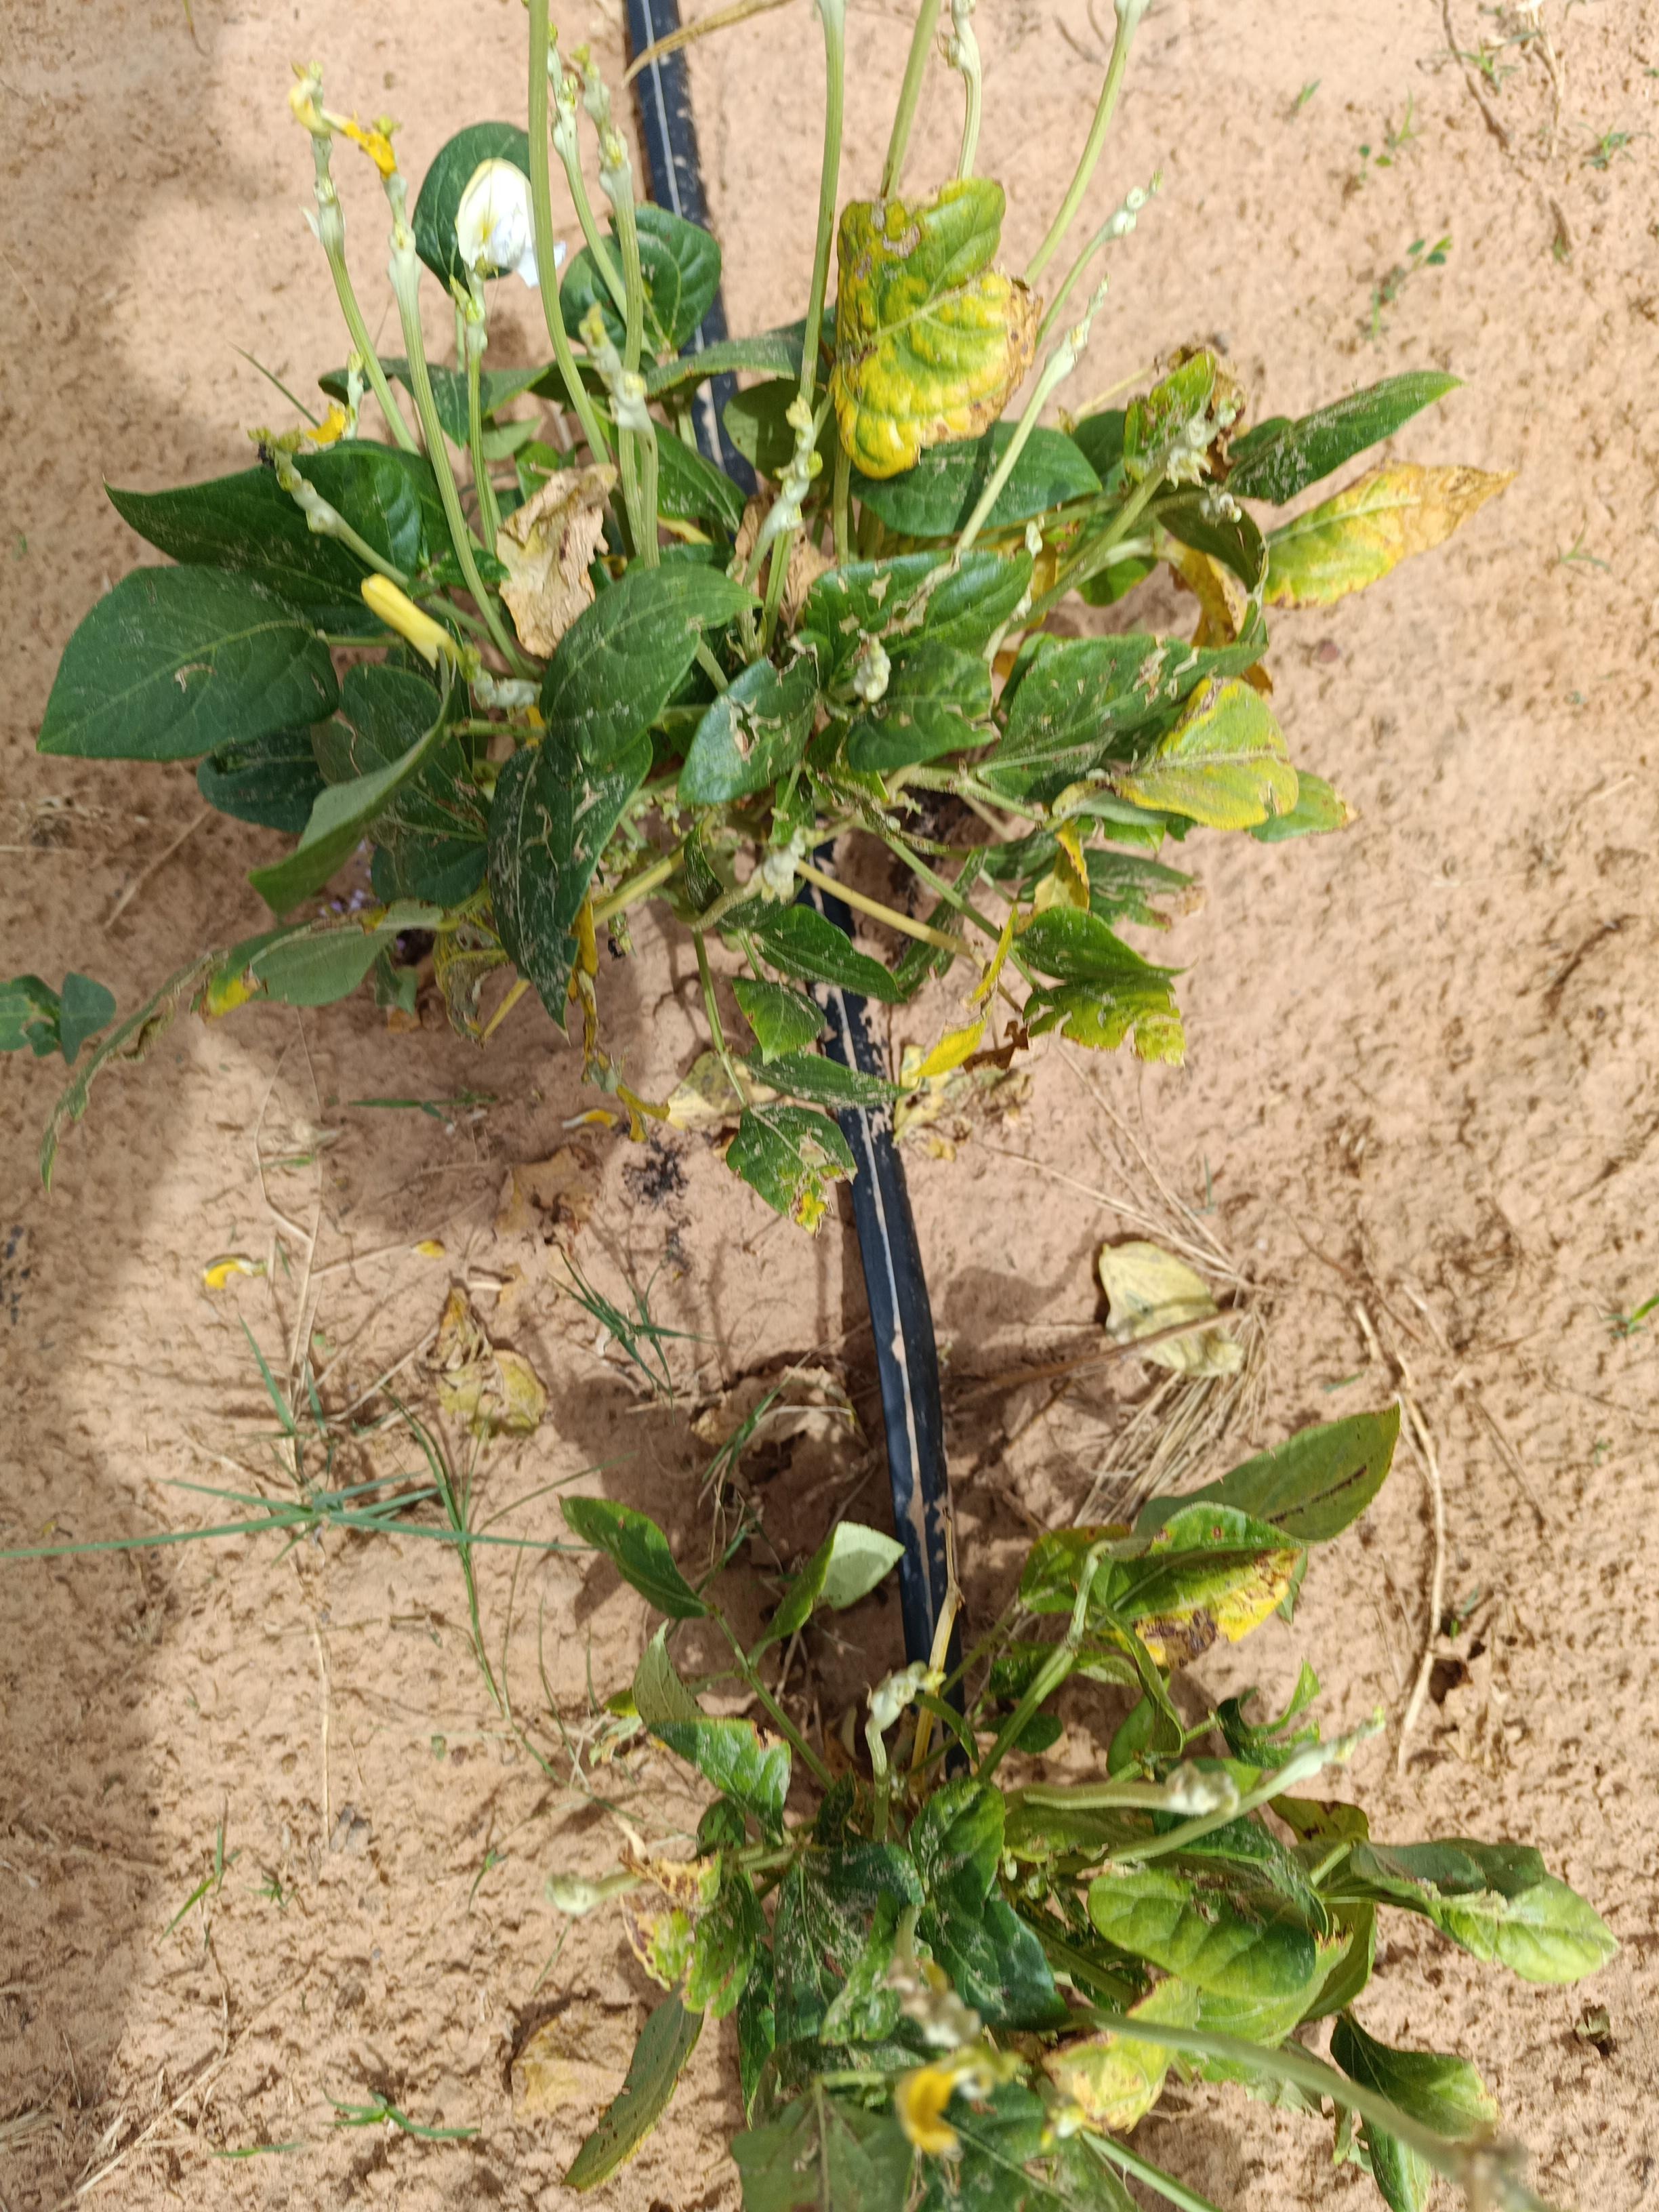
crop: cowpea
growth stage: flowering
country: Nigeria
